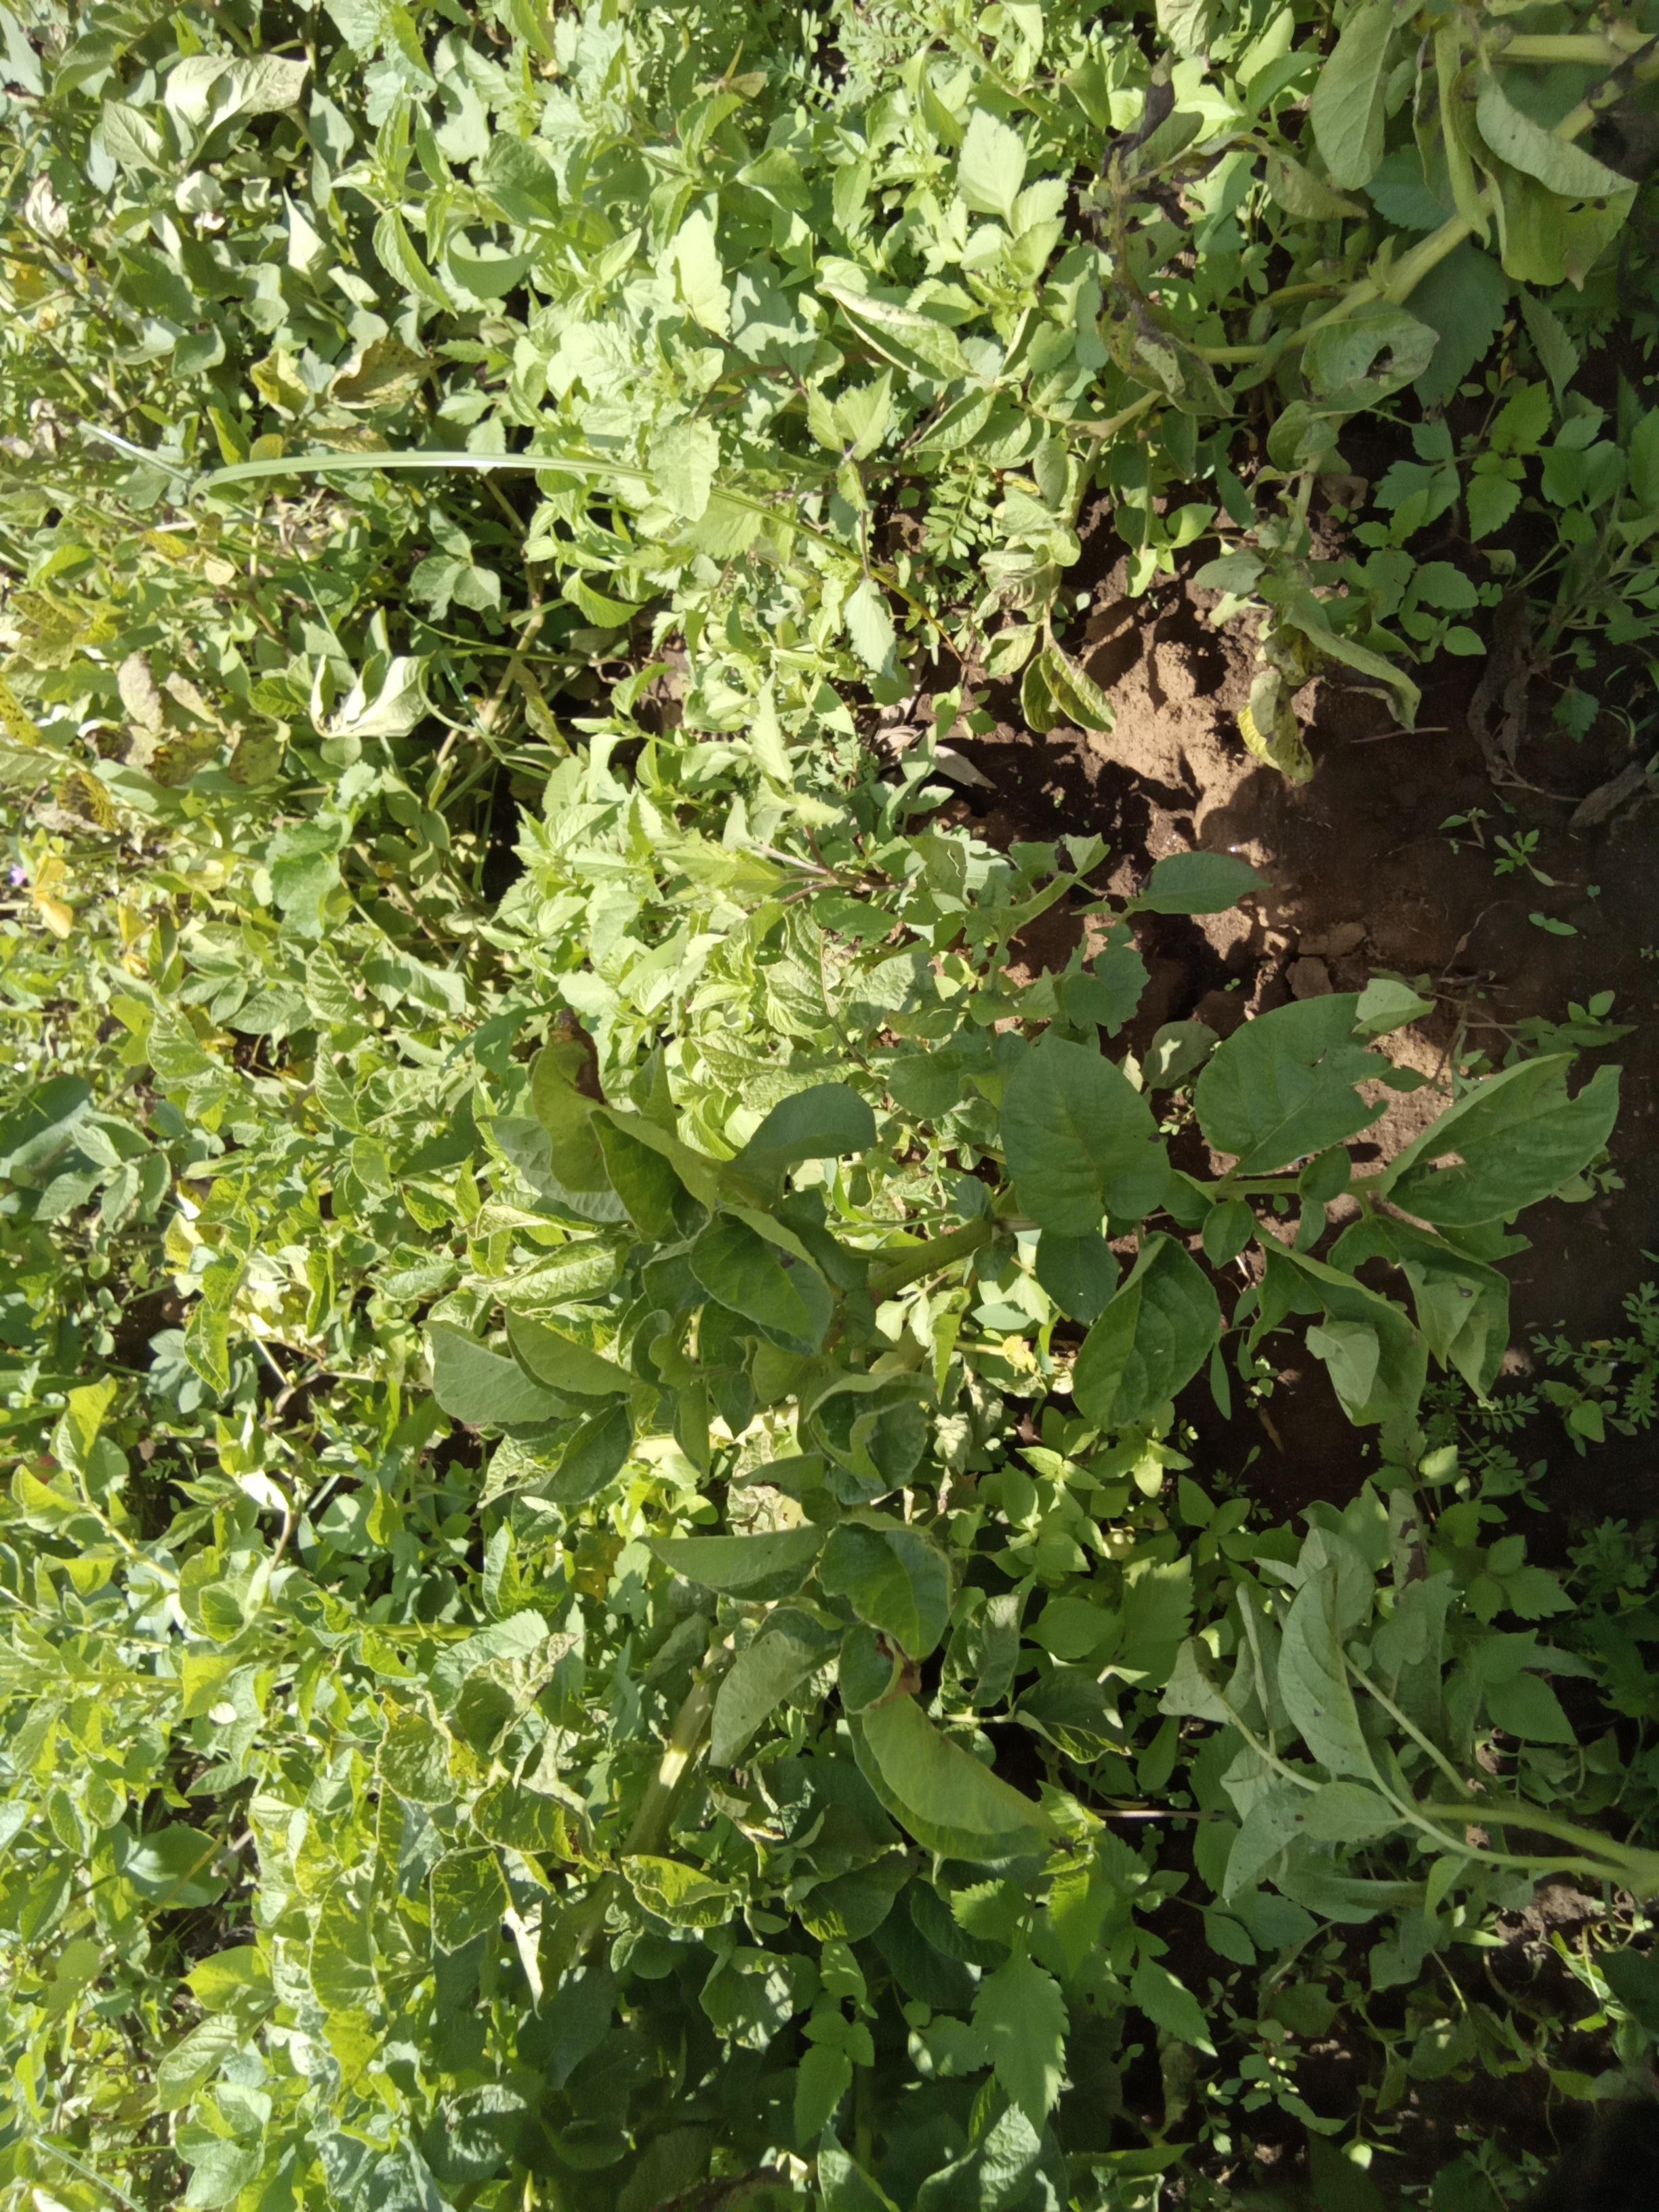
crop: potato
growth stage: vegetative
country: Kenya
